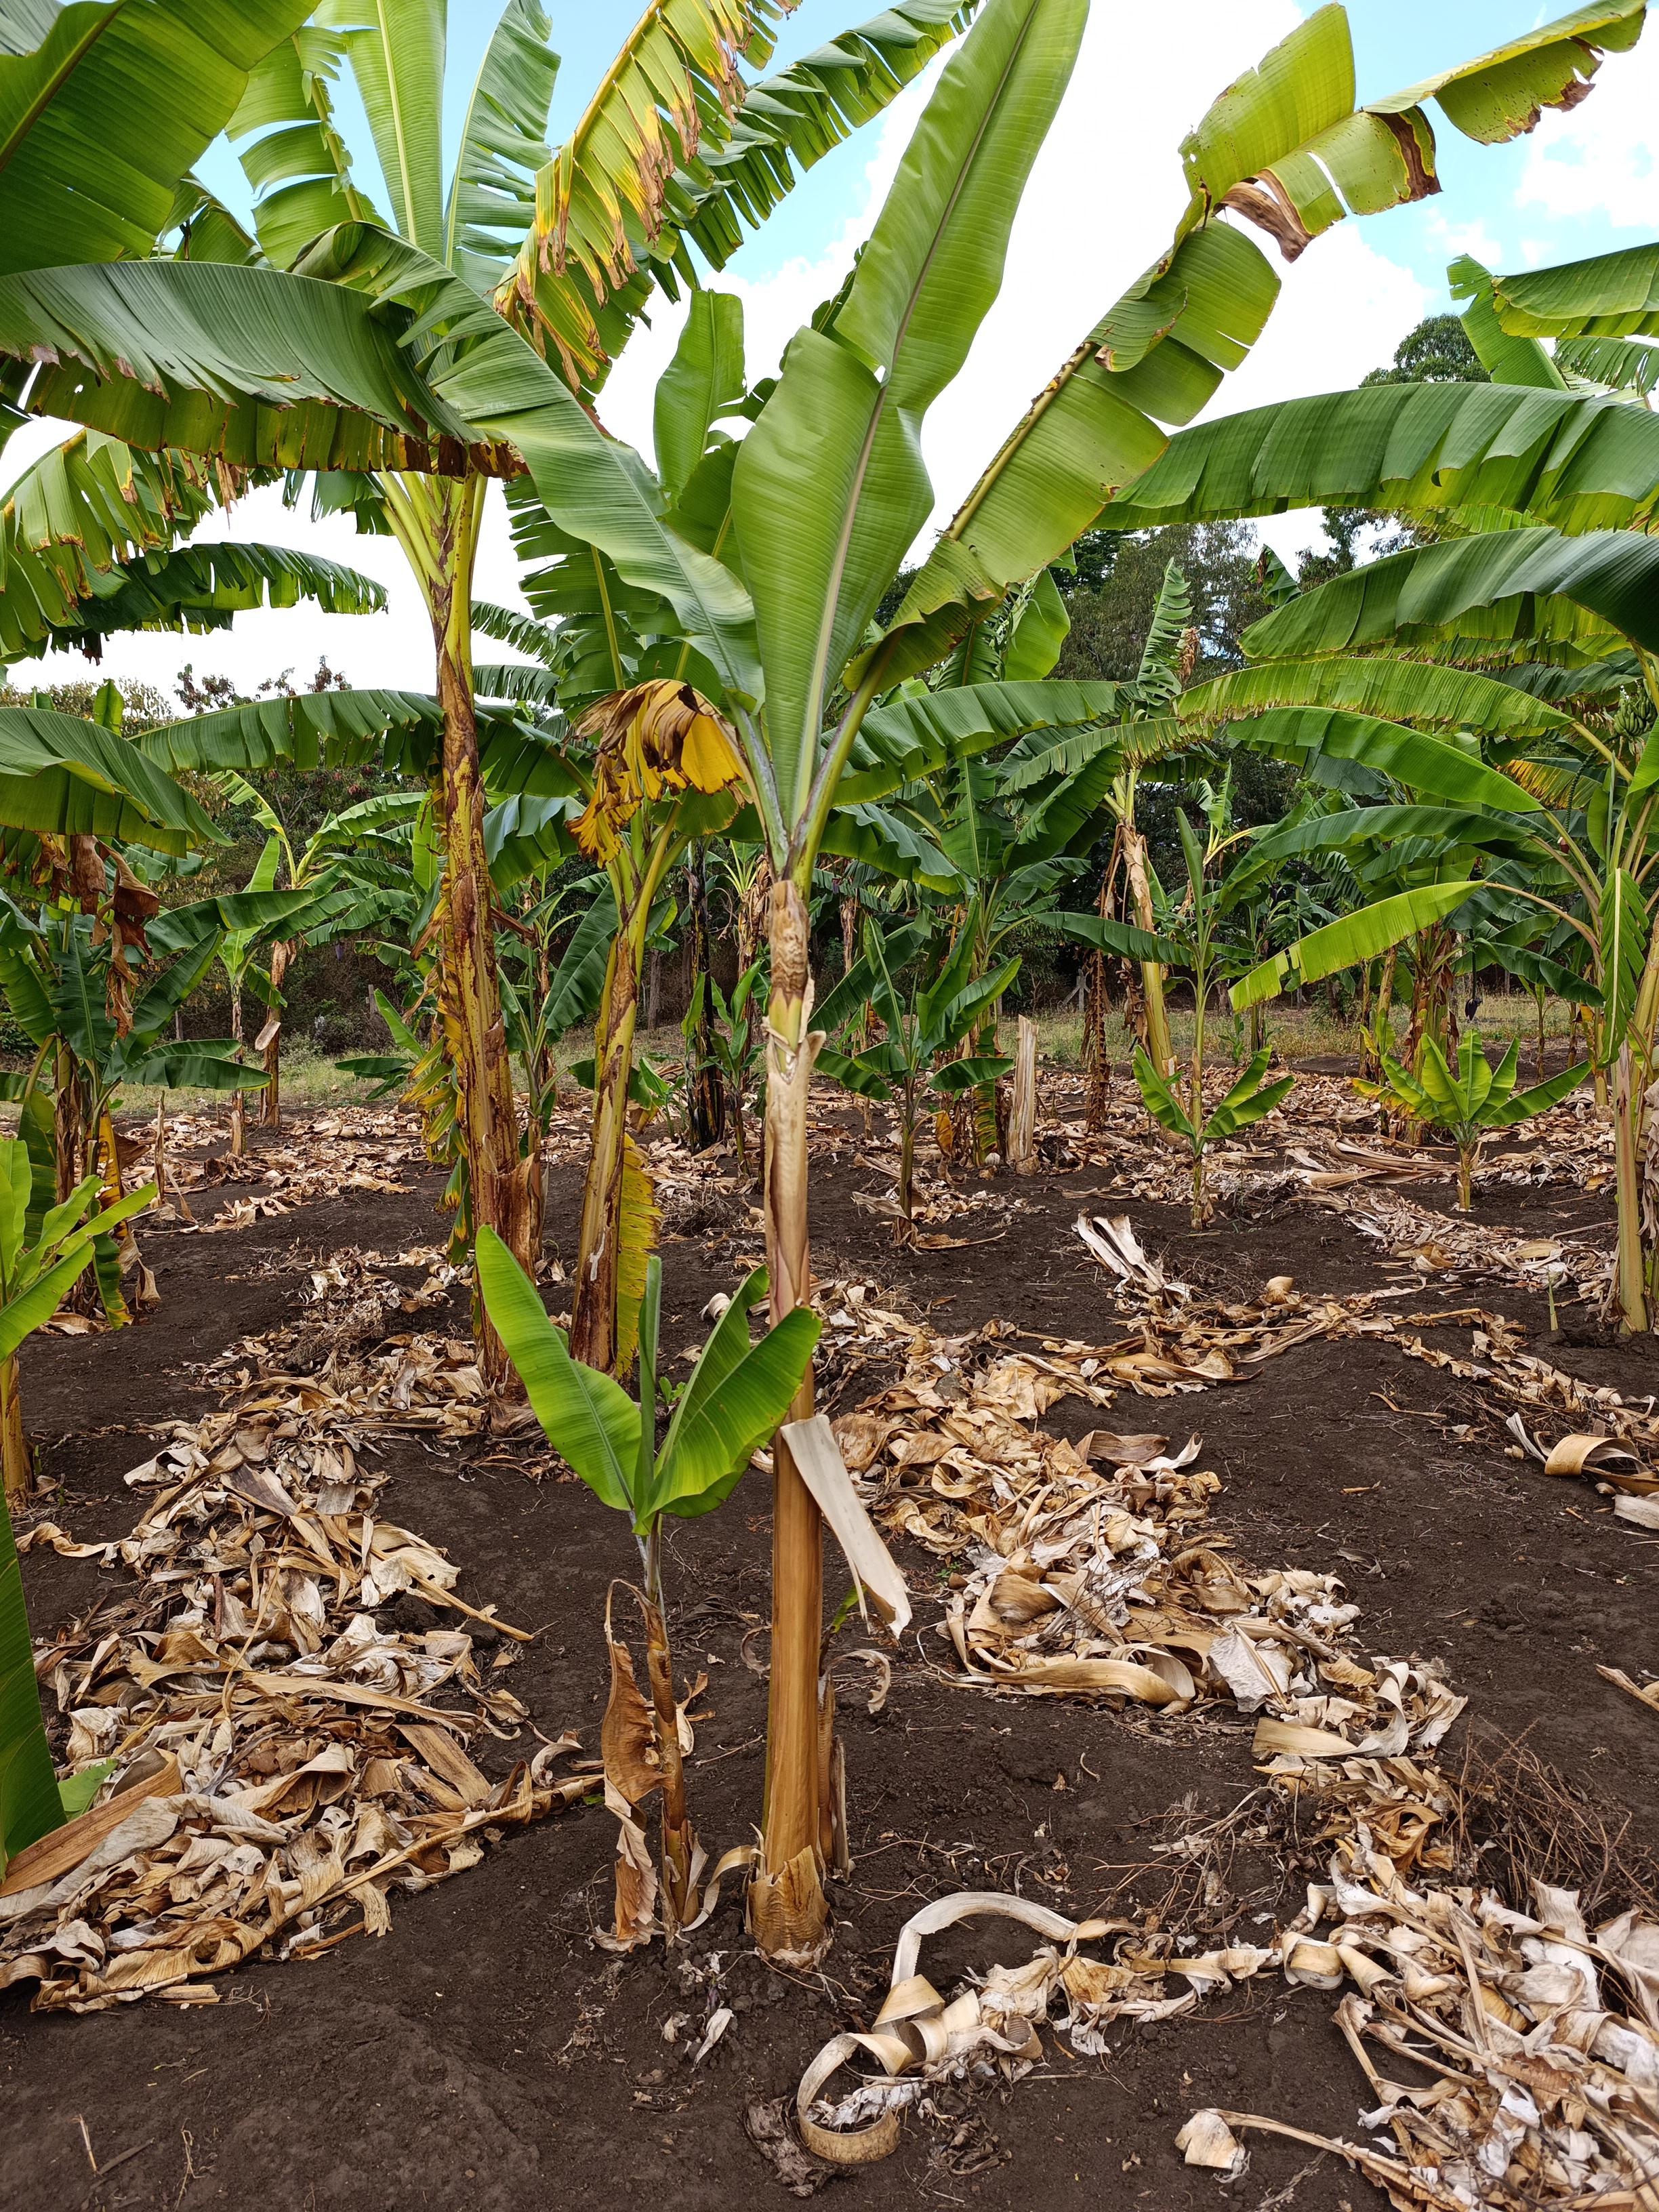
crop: banana
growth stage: vegetative
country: Tanzania
